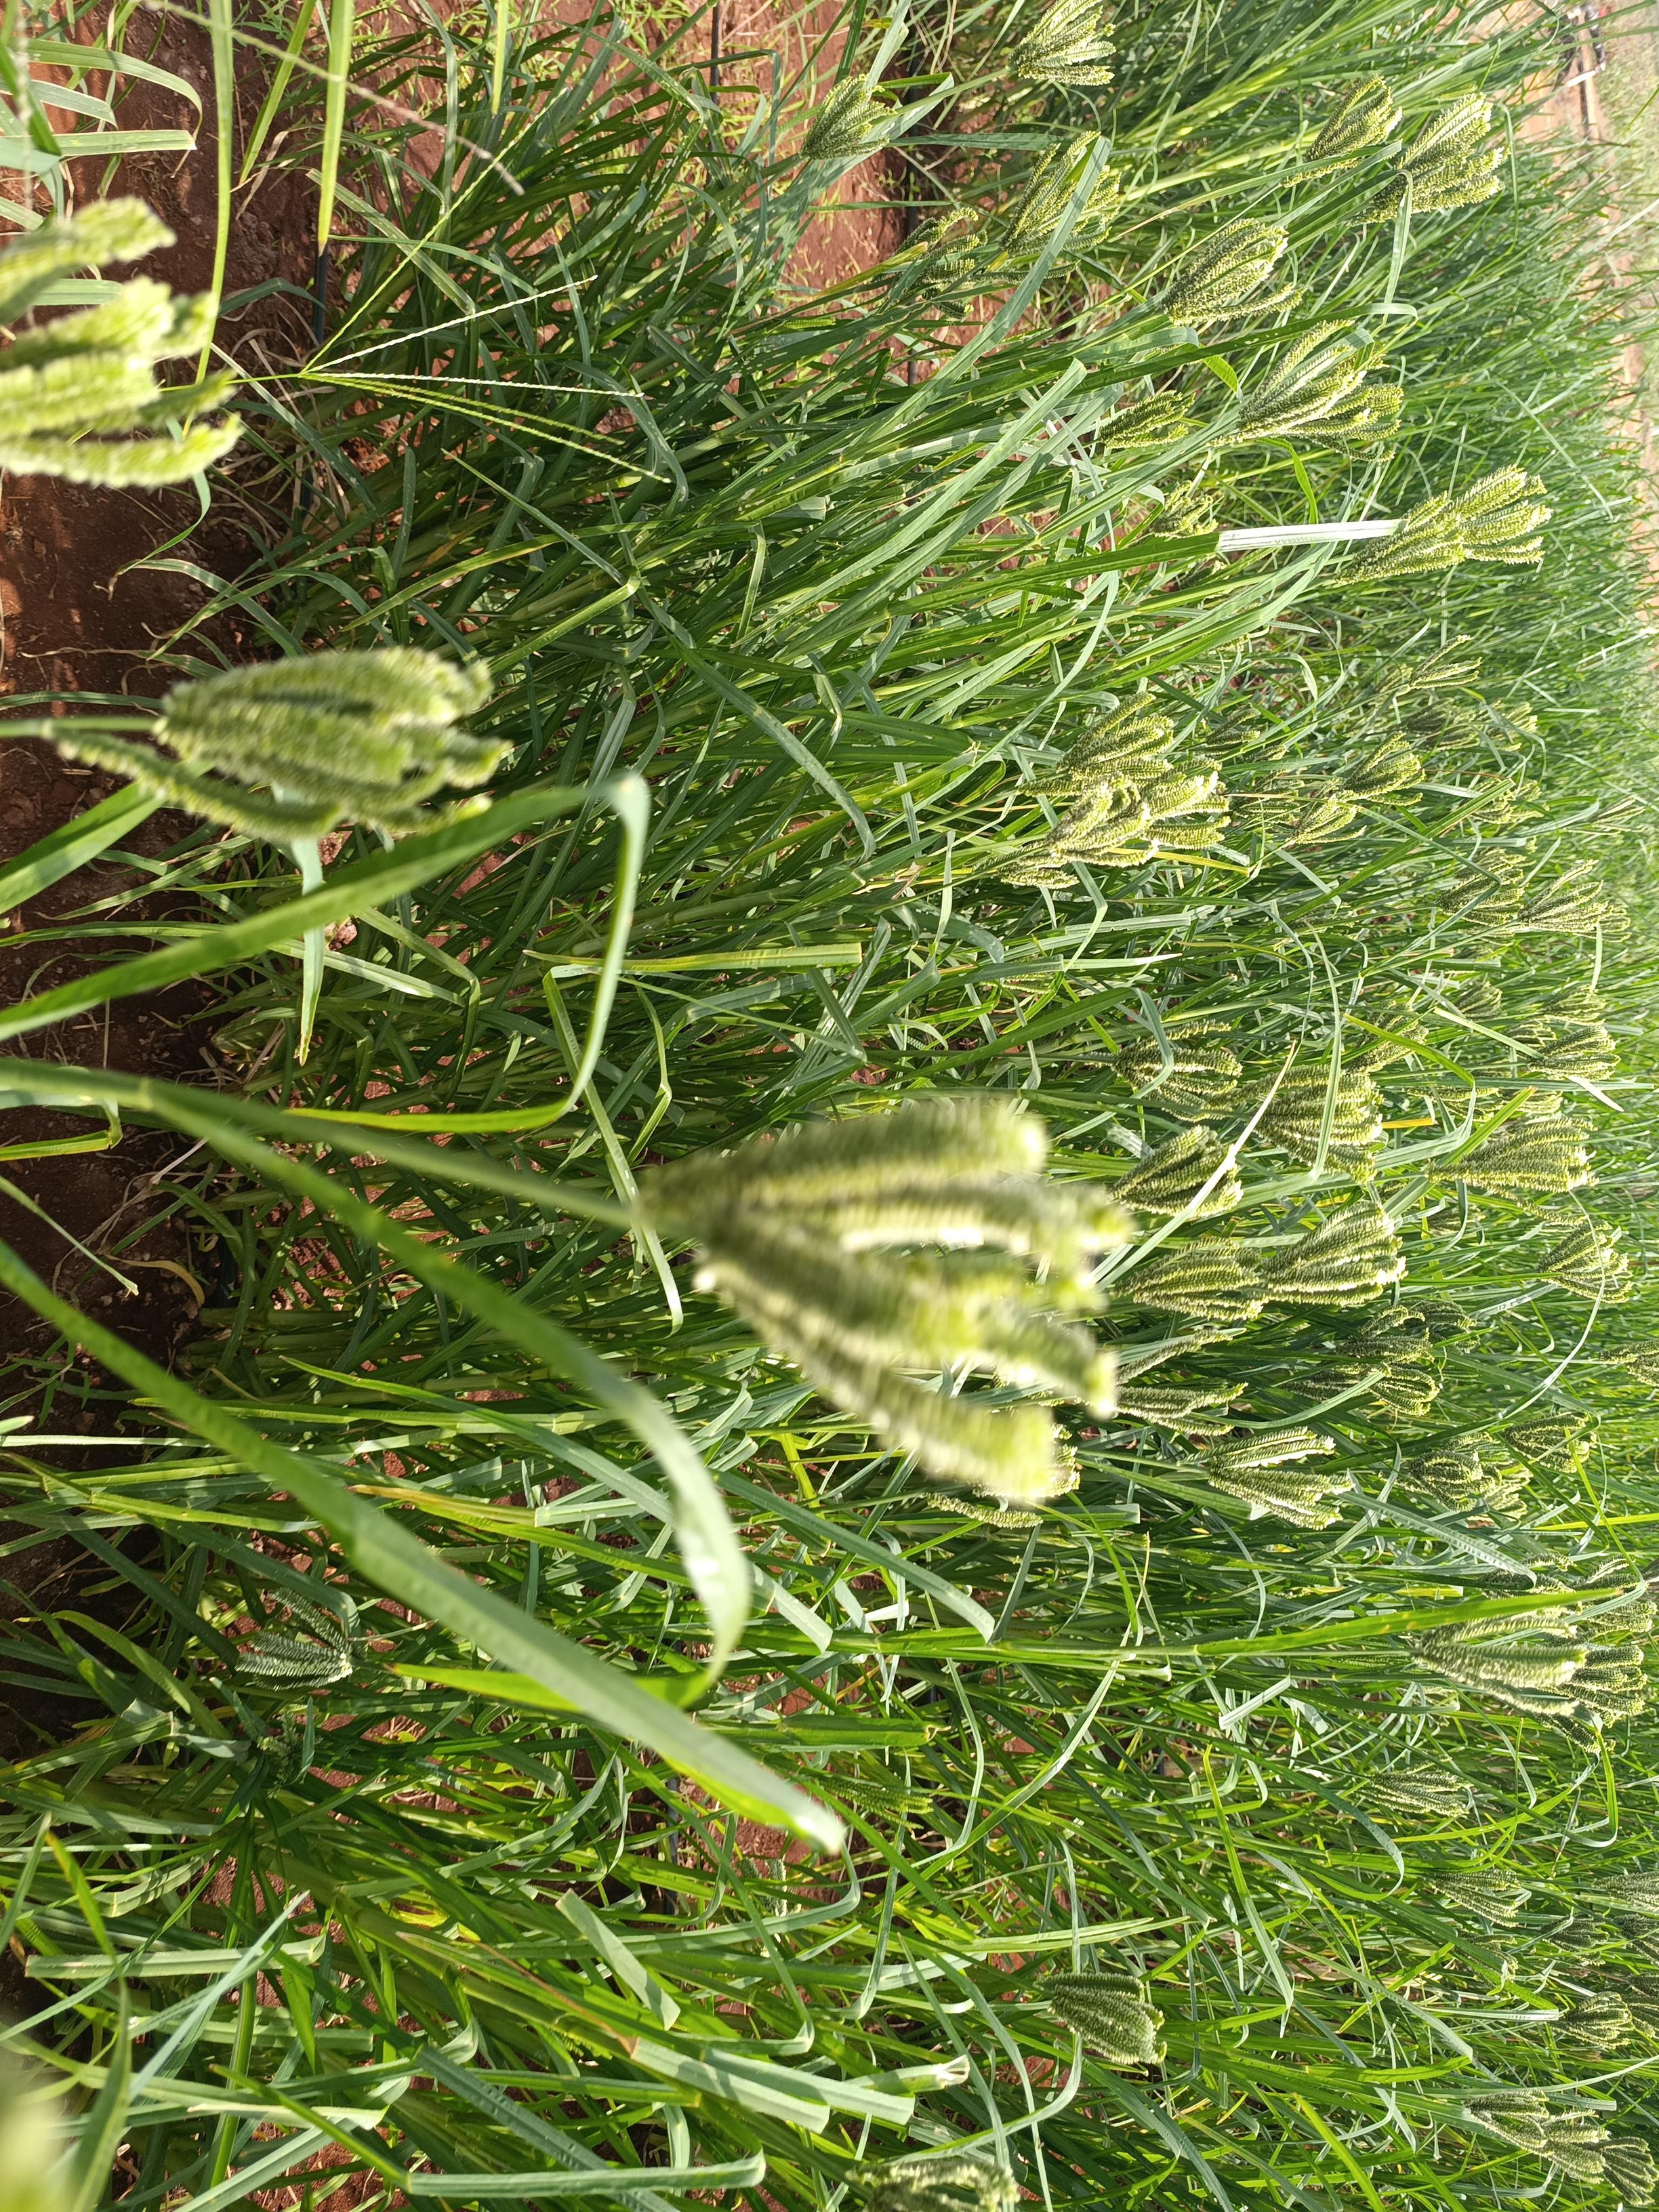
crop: finger millet
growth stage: flowering
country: Kenya
